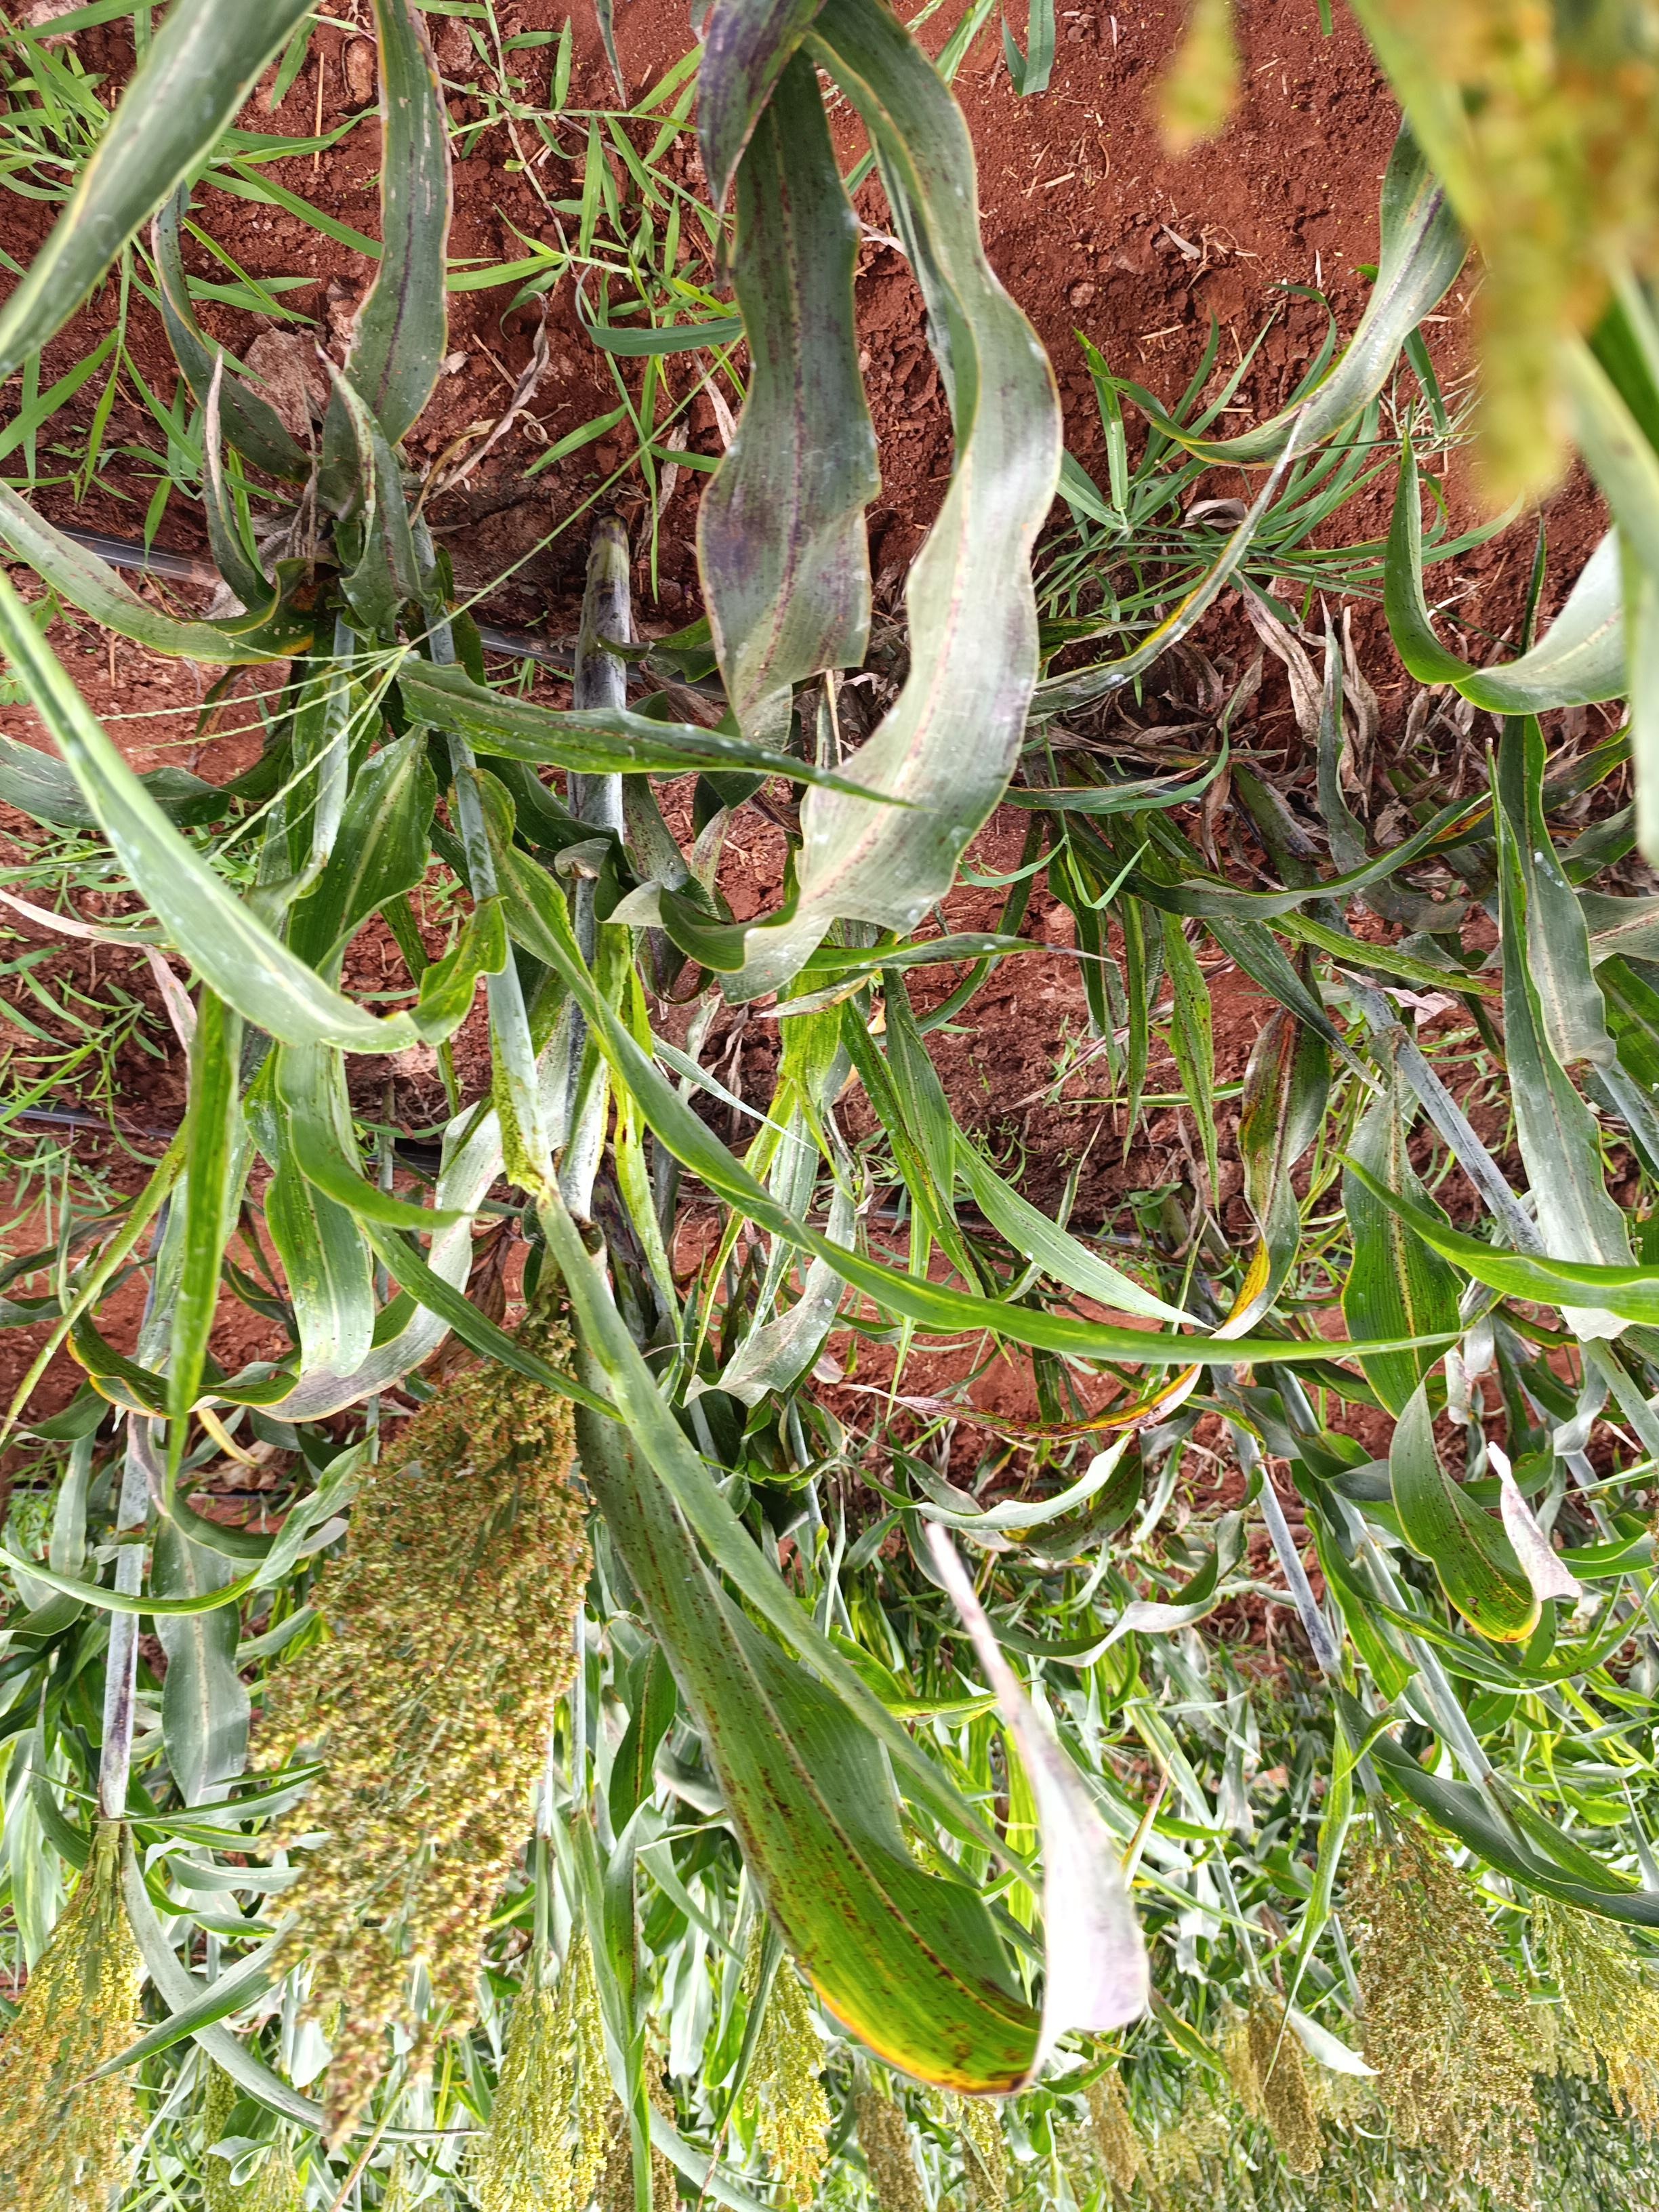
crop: sorghum
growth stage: flowering
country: Kenya
